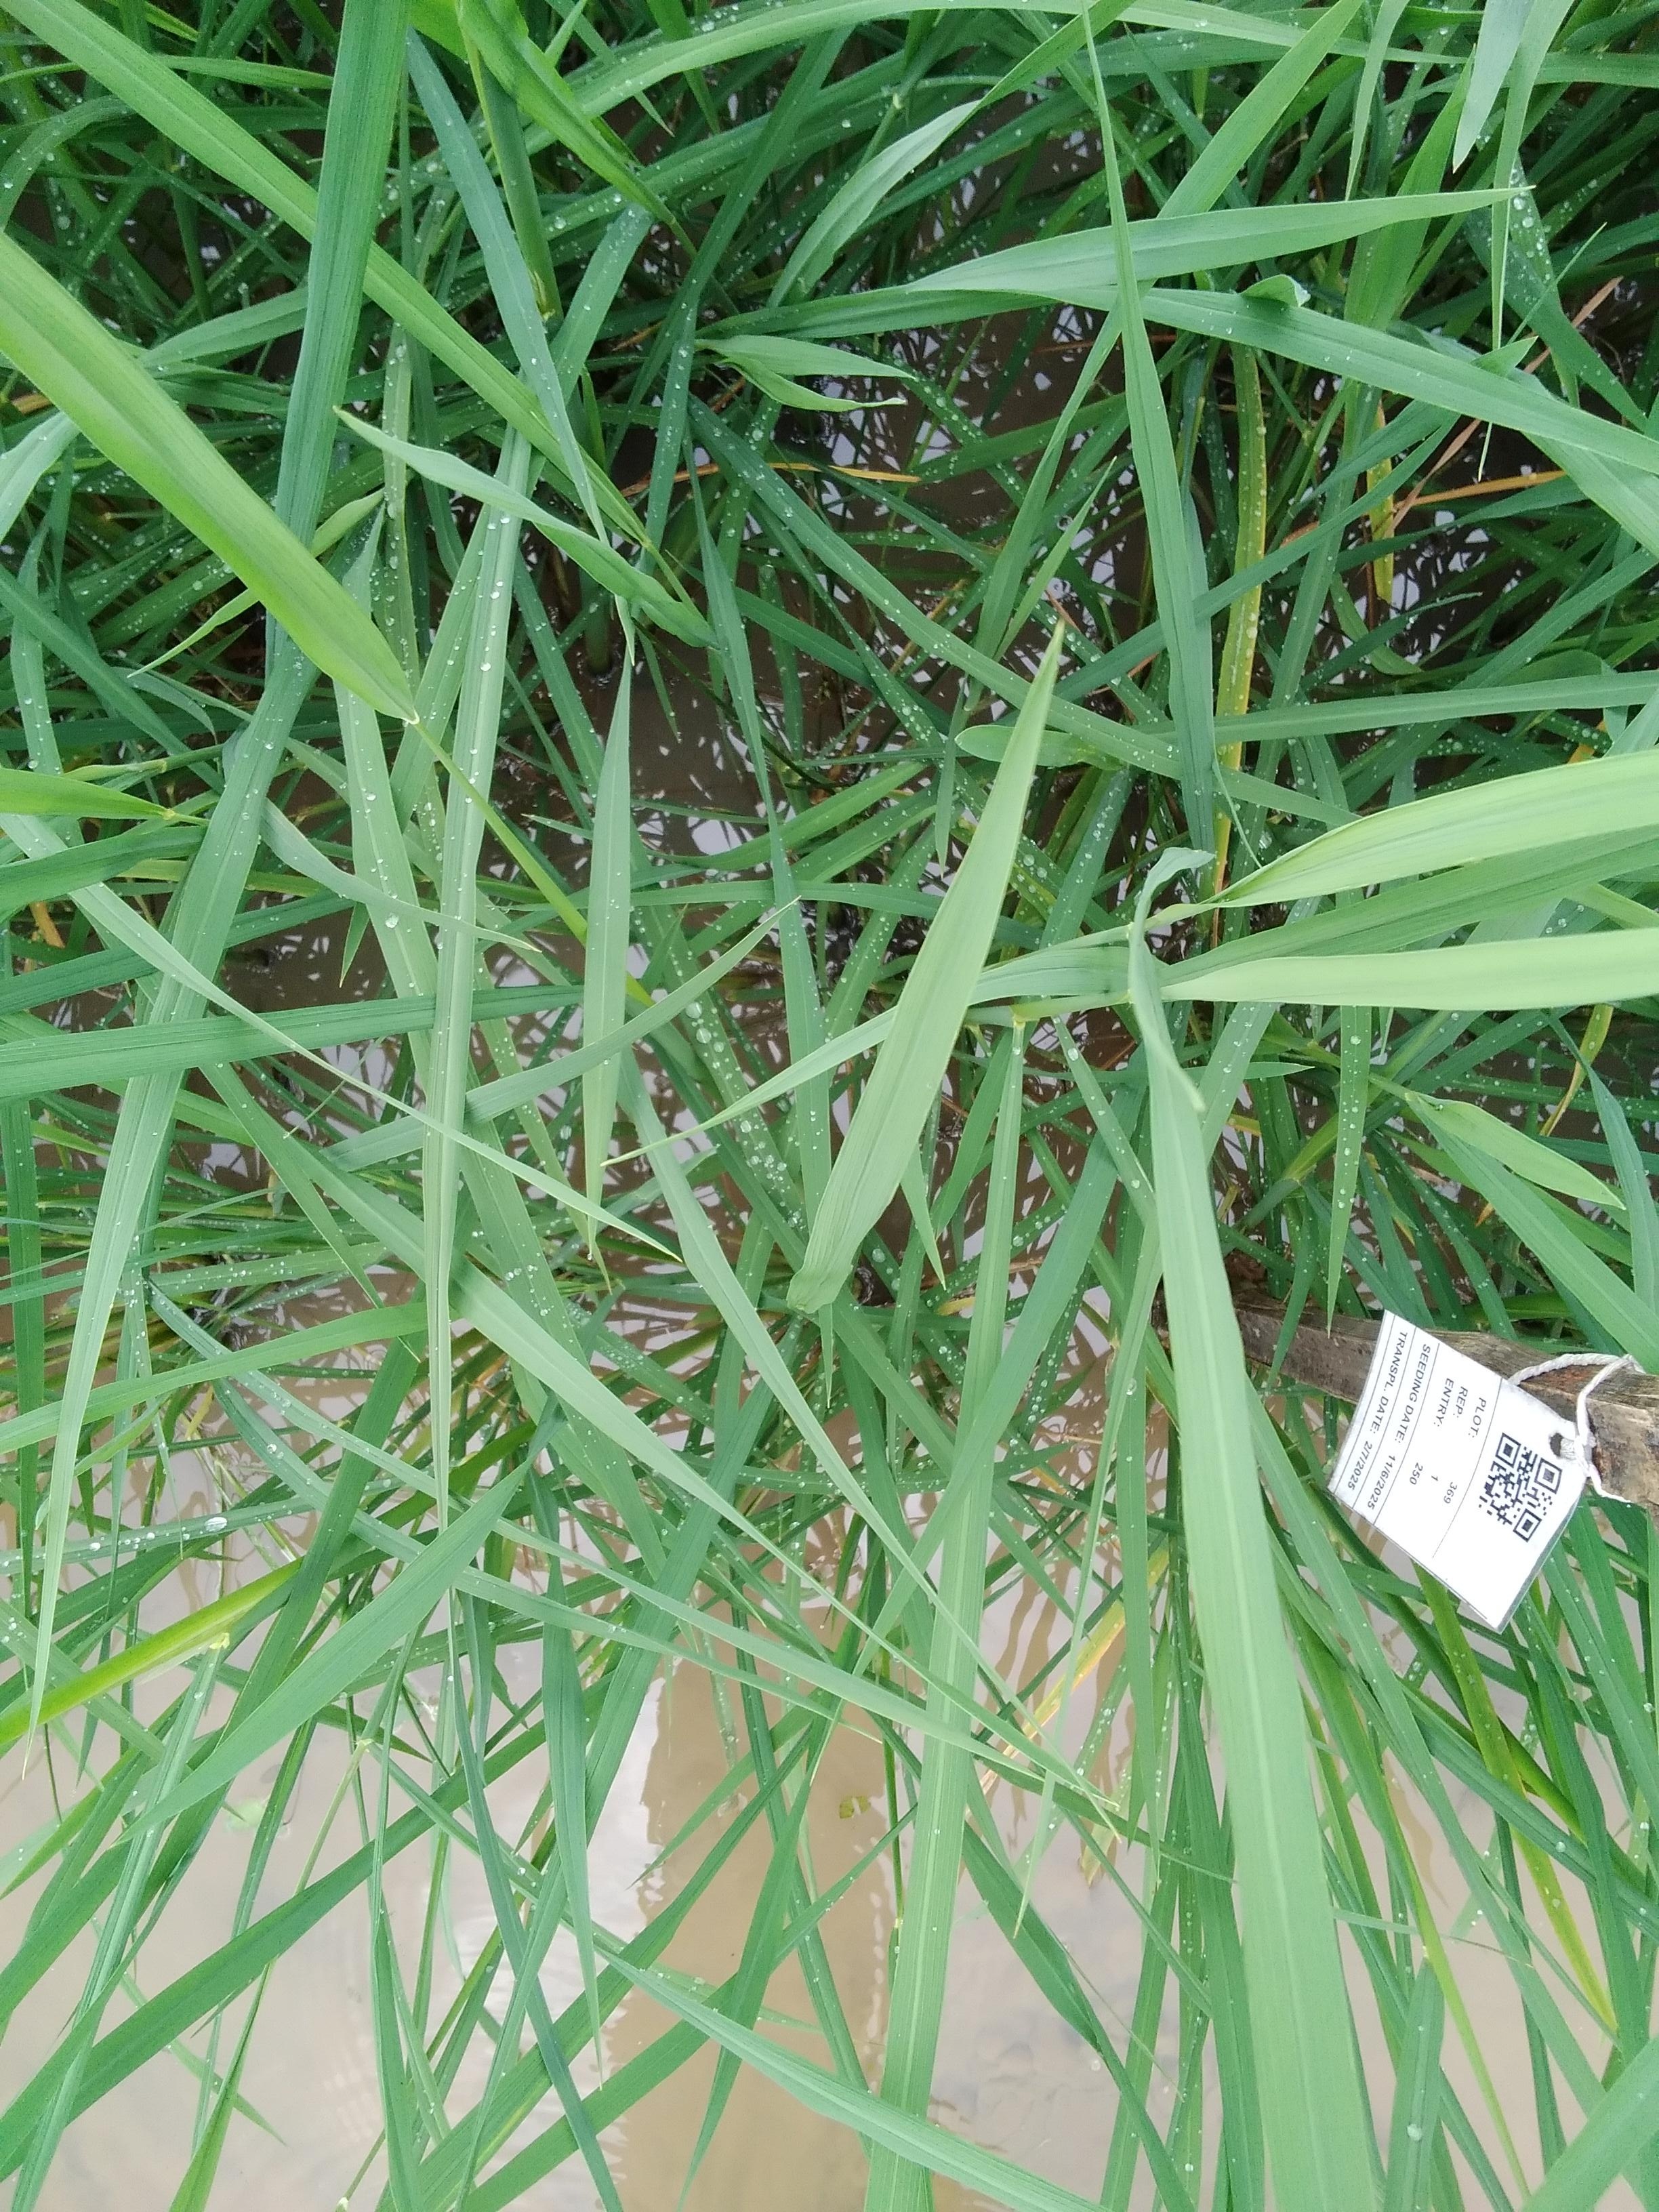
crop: rice
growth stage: booting
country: Nigeria
